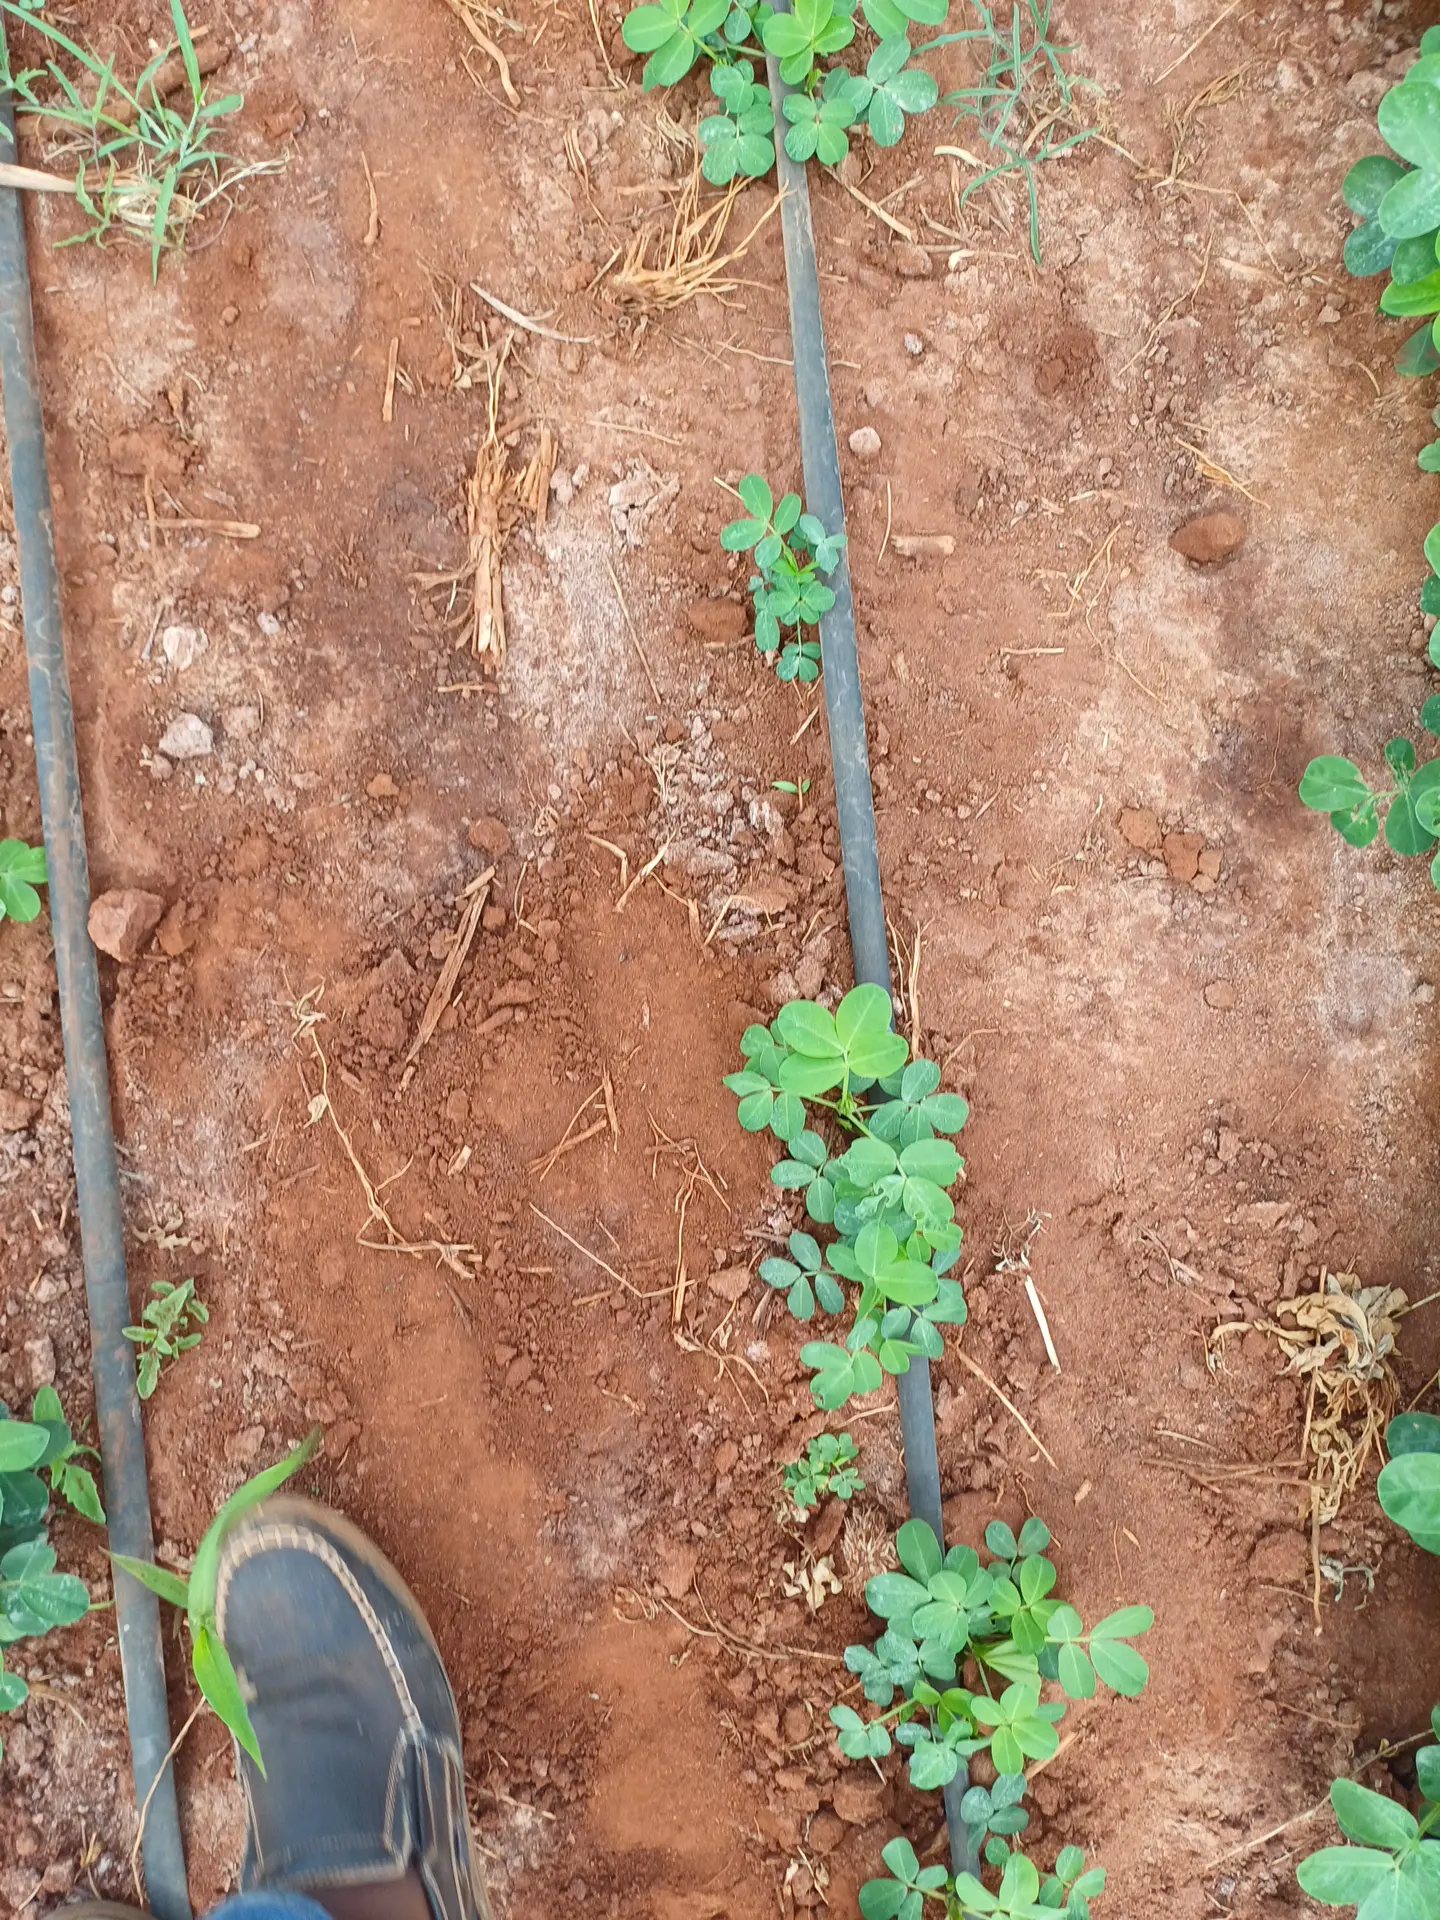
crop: groundnut
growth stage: vegetative
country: Kenya
